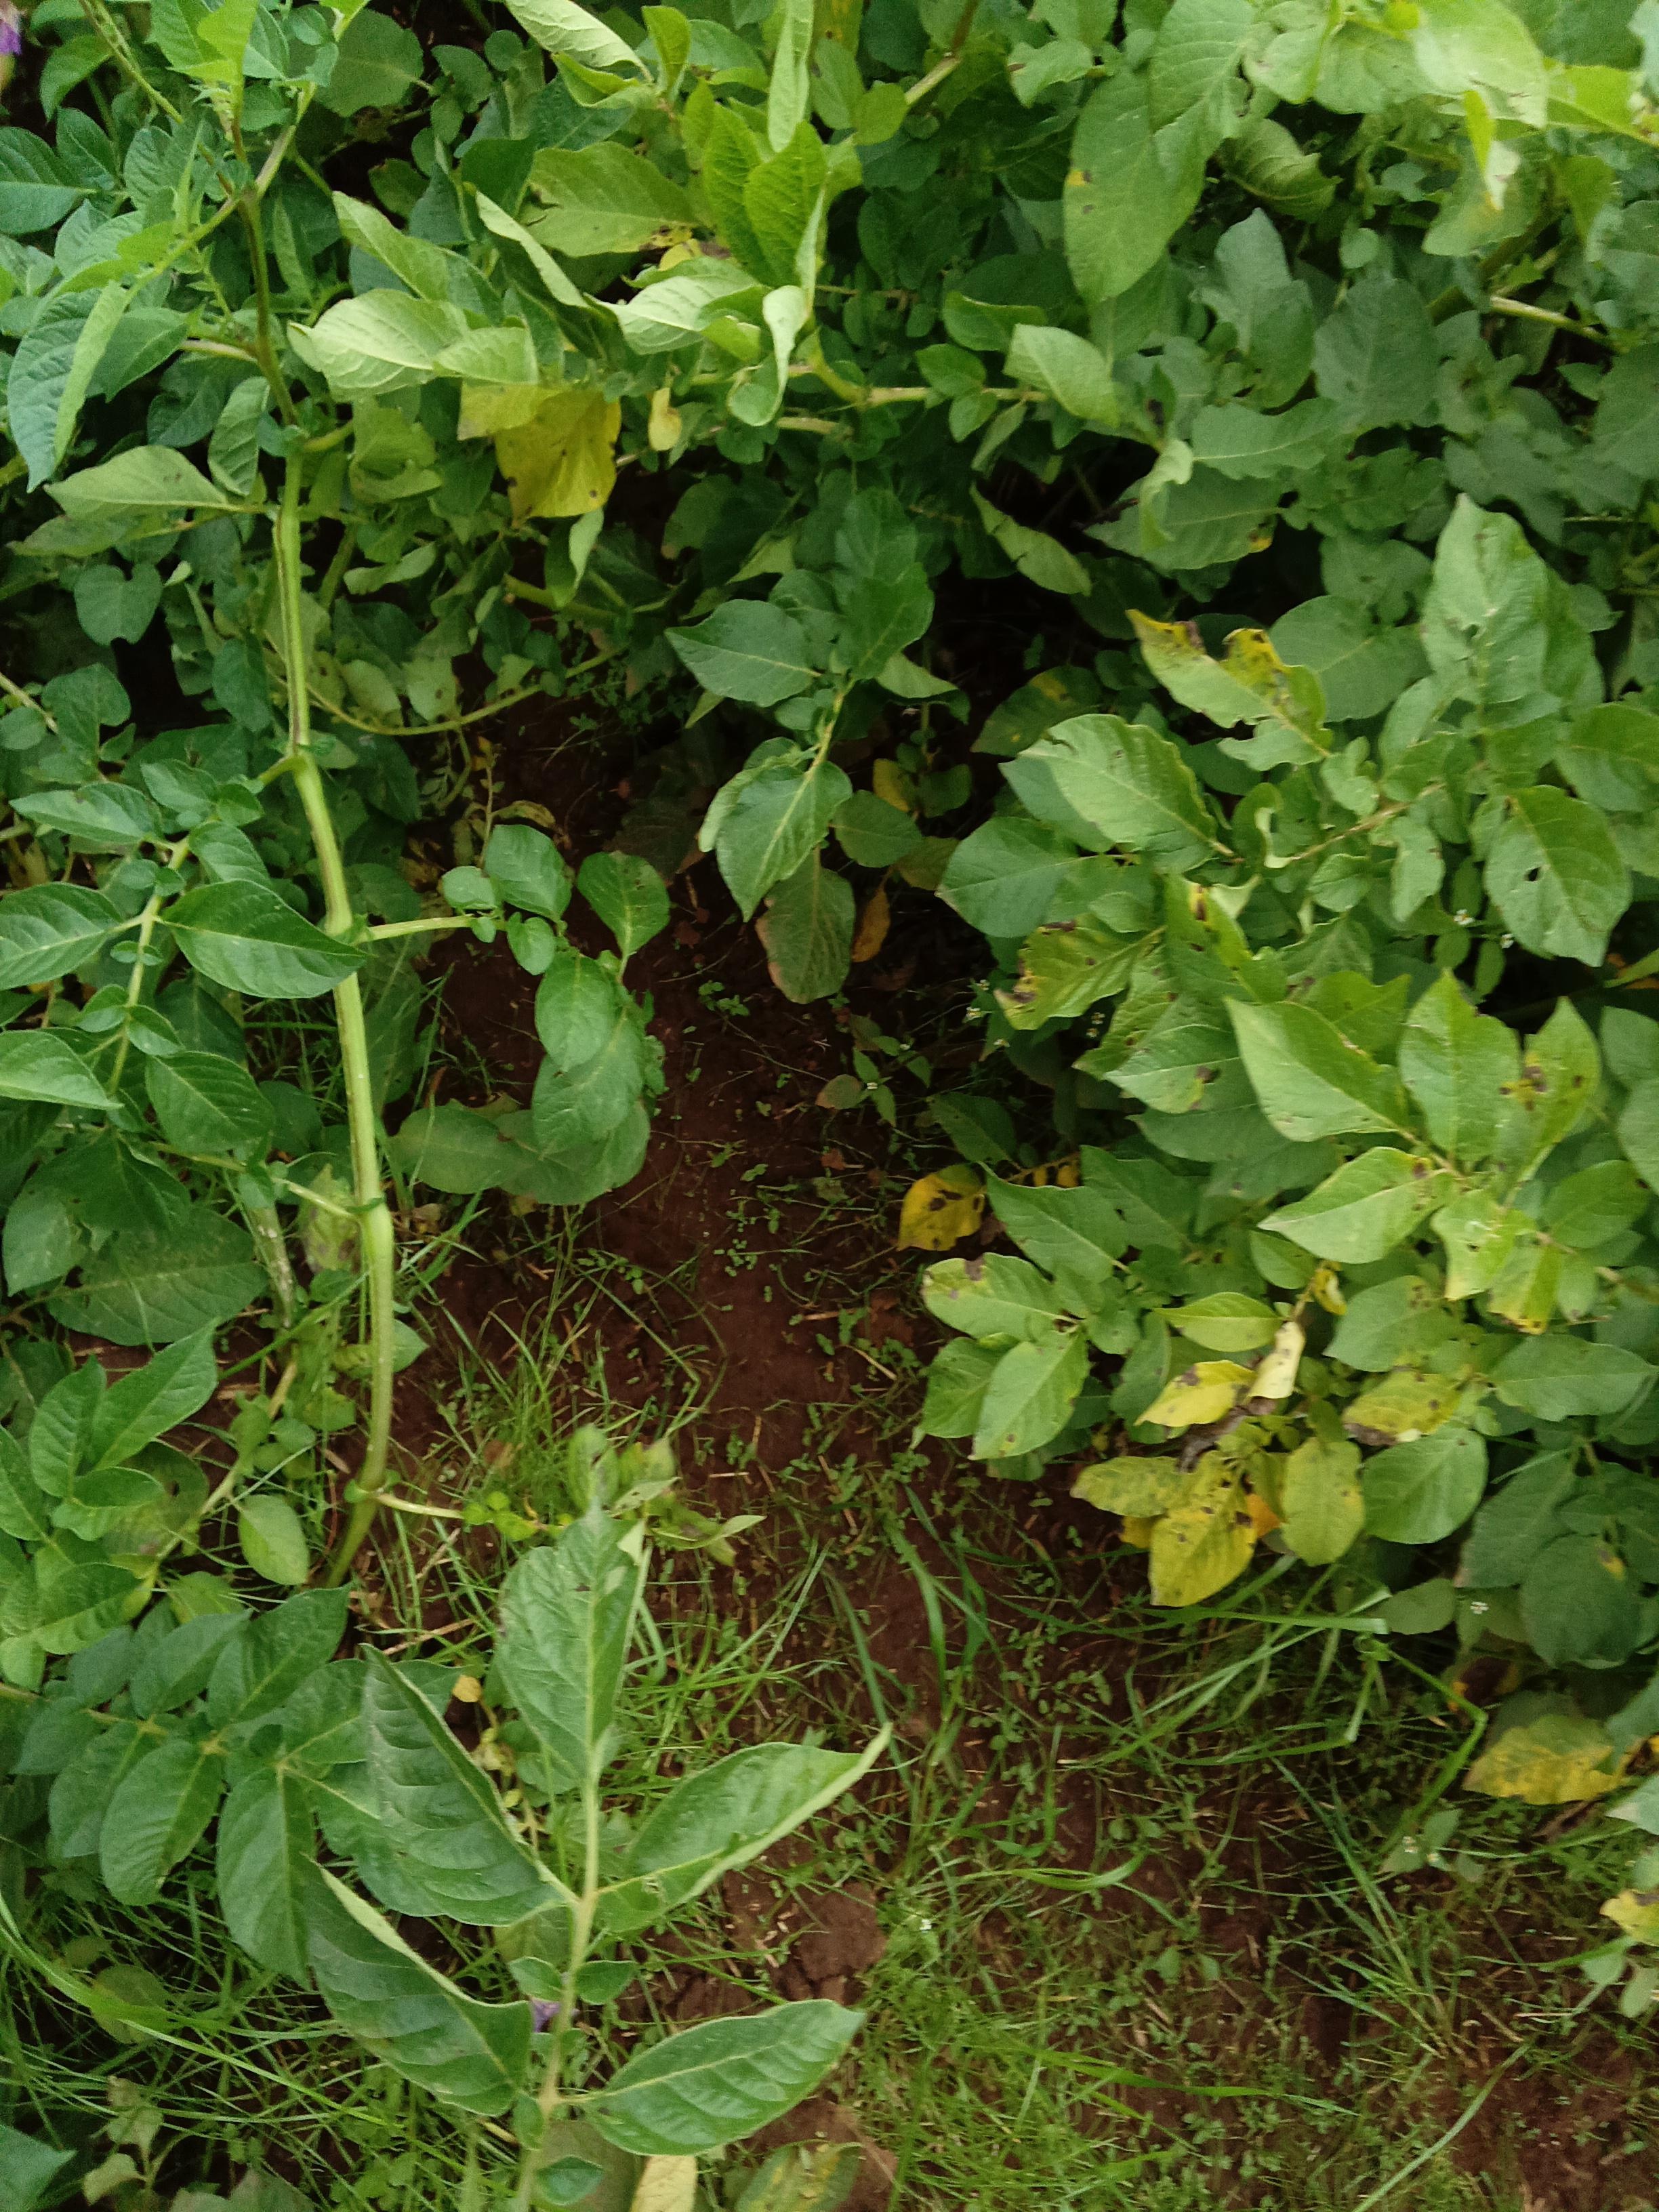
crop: potato
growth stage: harvest maturity
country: Kenya
